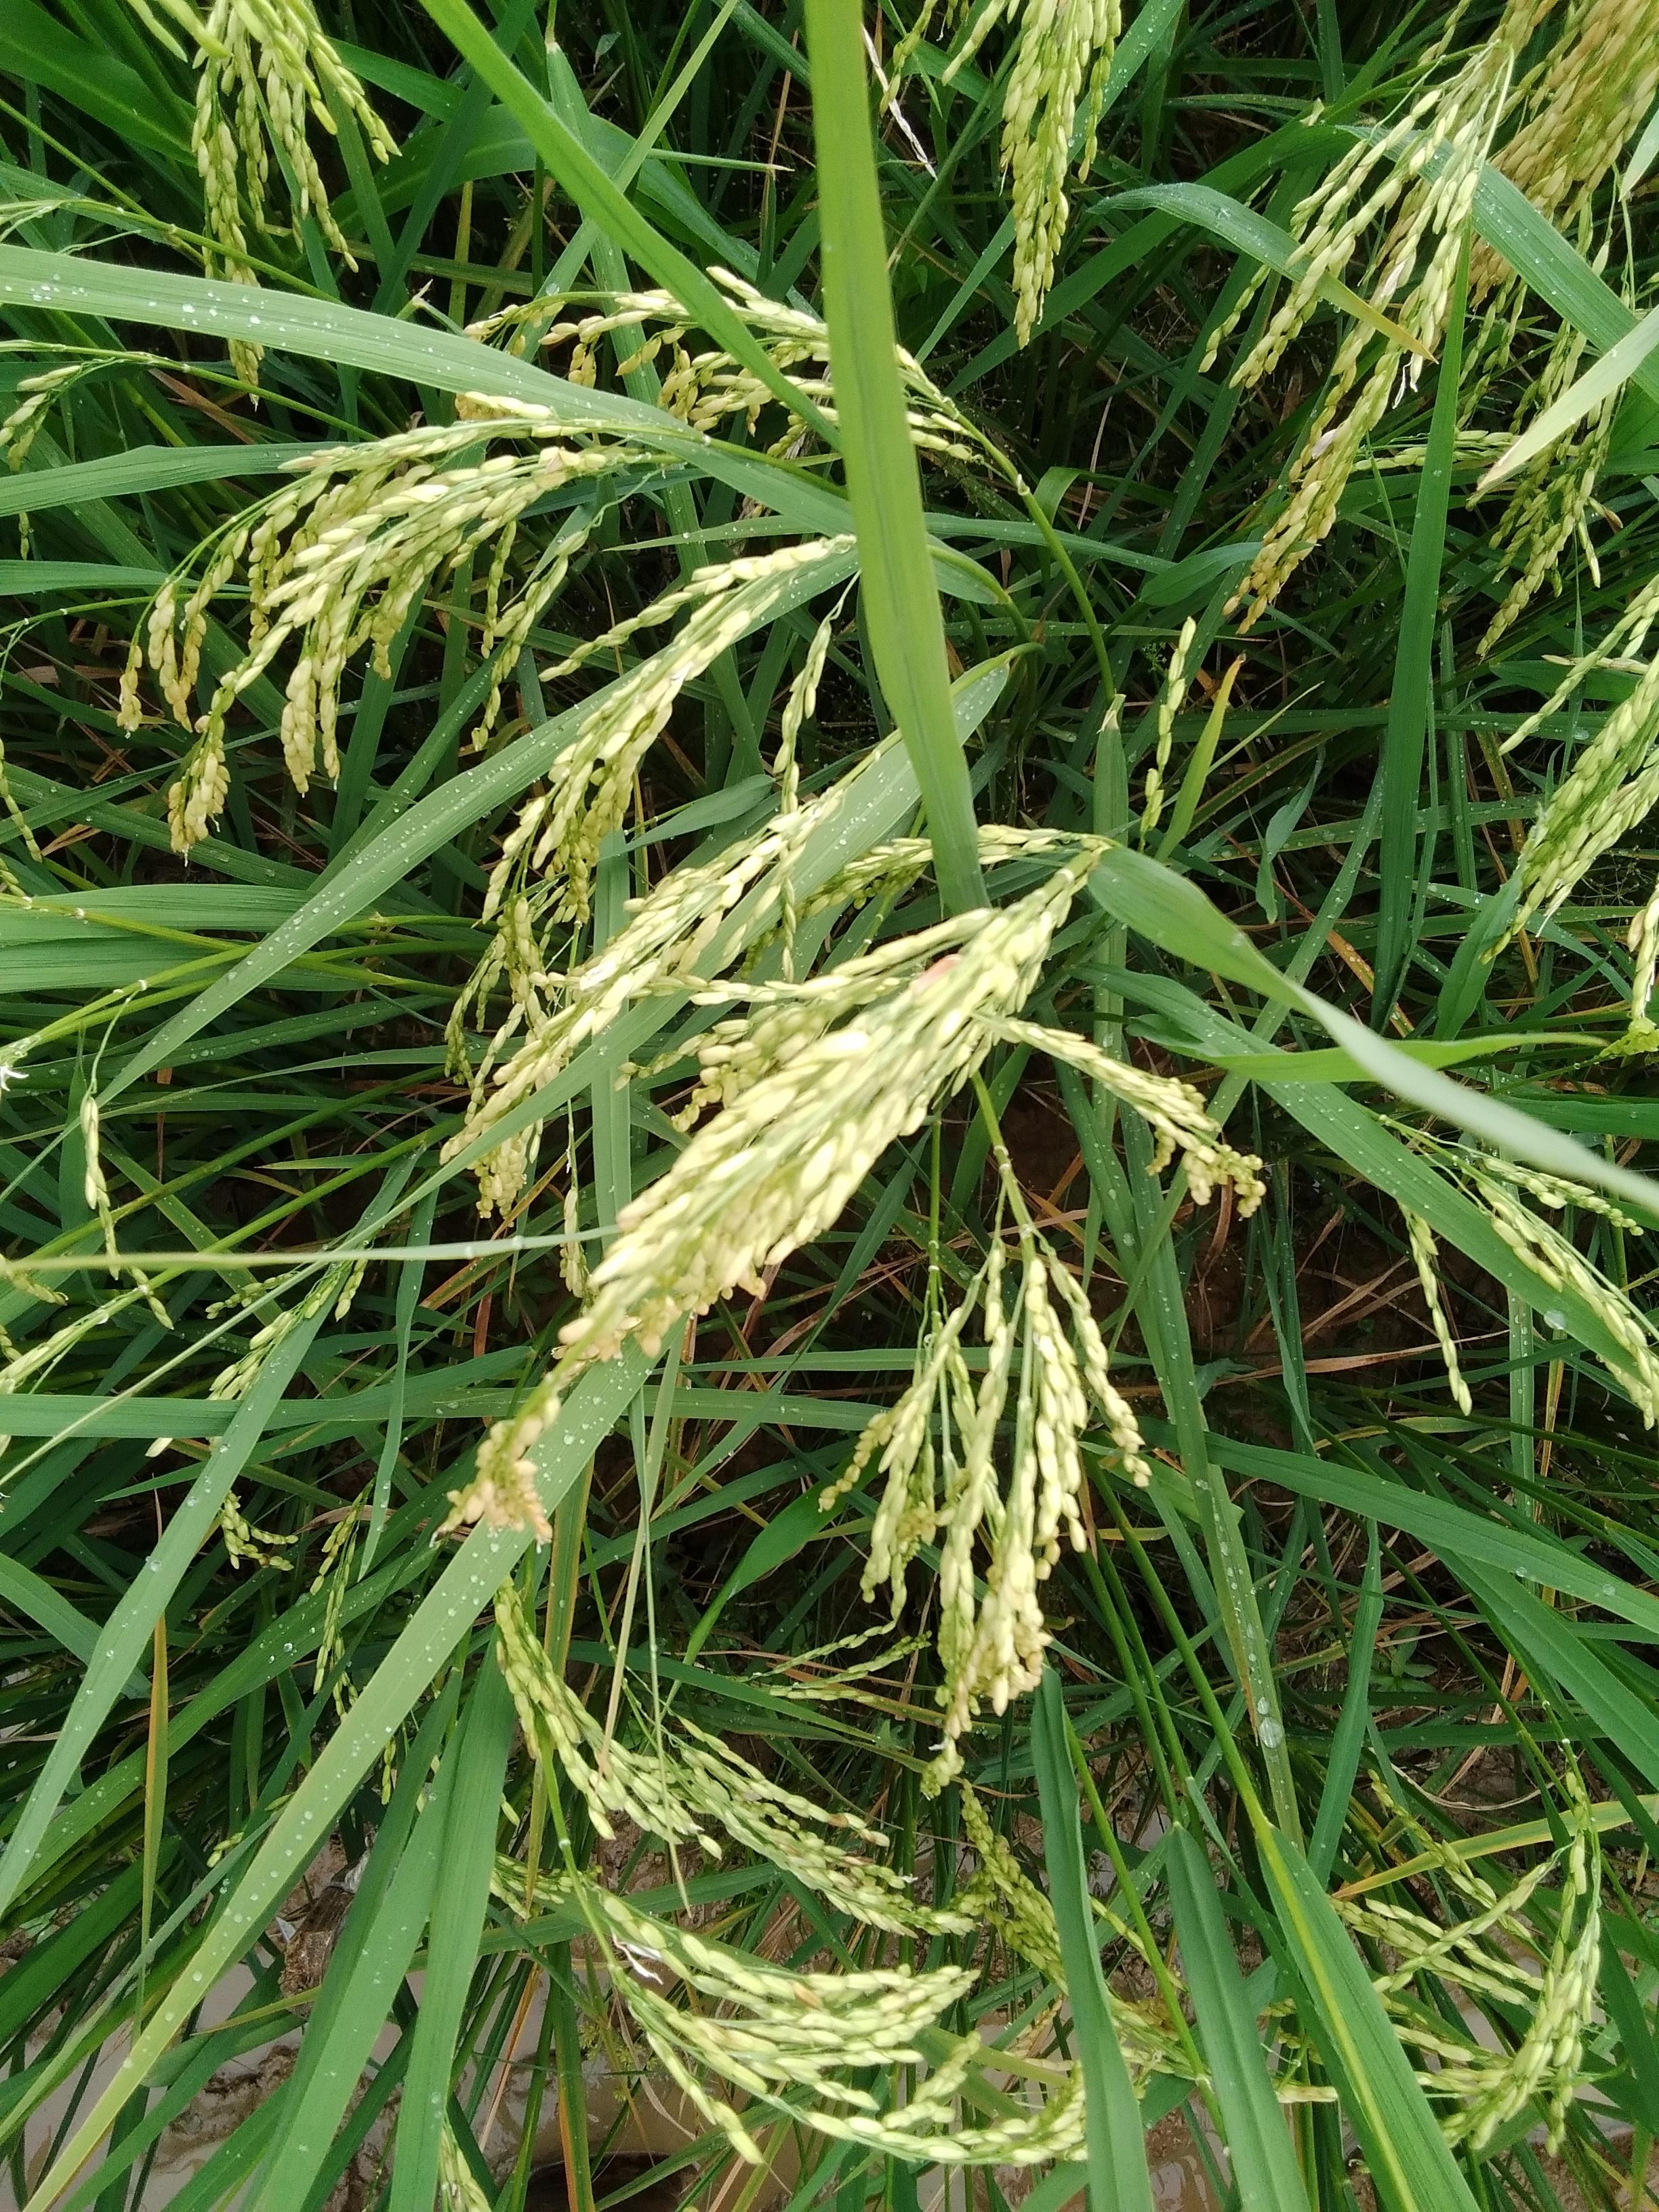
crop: rice
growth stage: ripening
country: Nigeria
